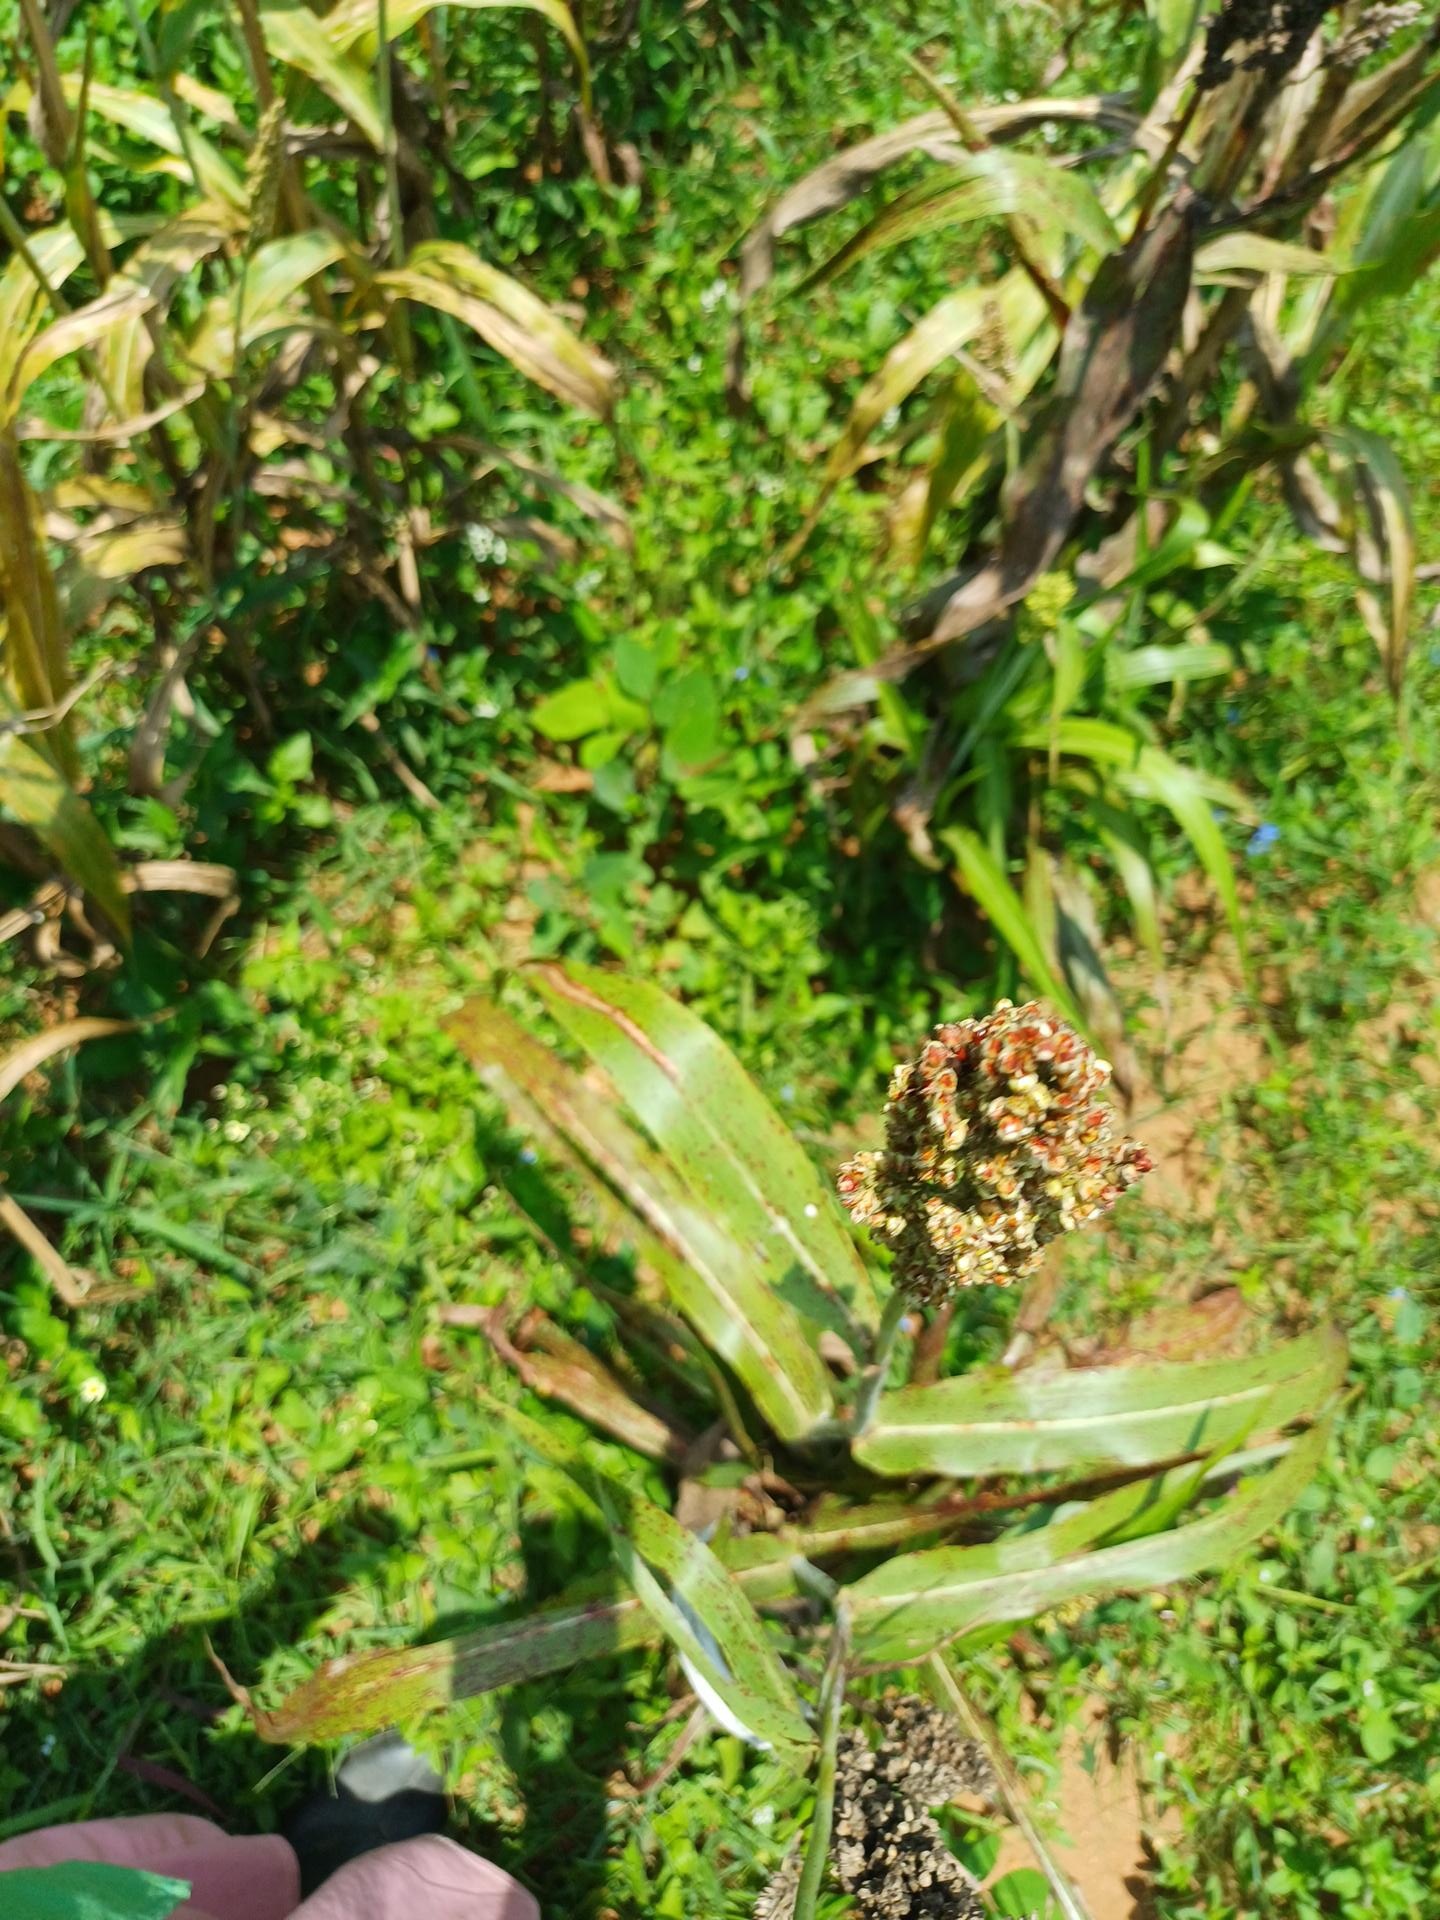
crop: sorghum
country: Kenya
